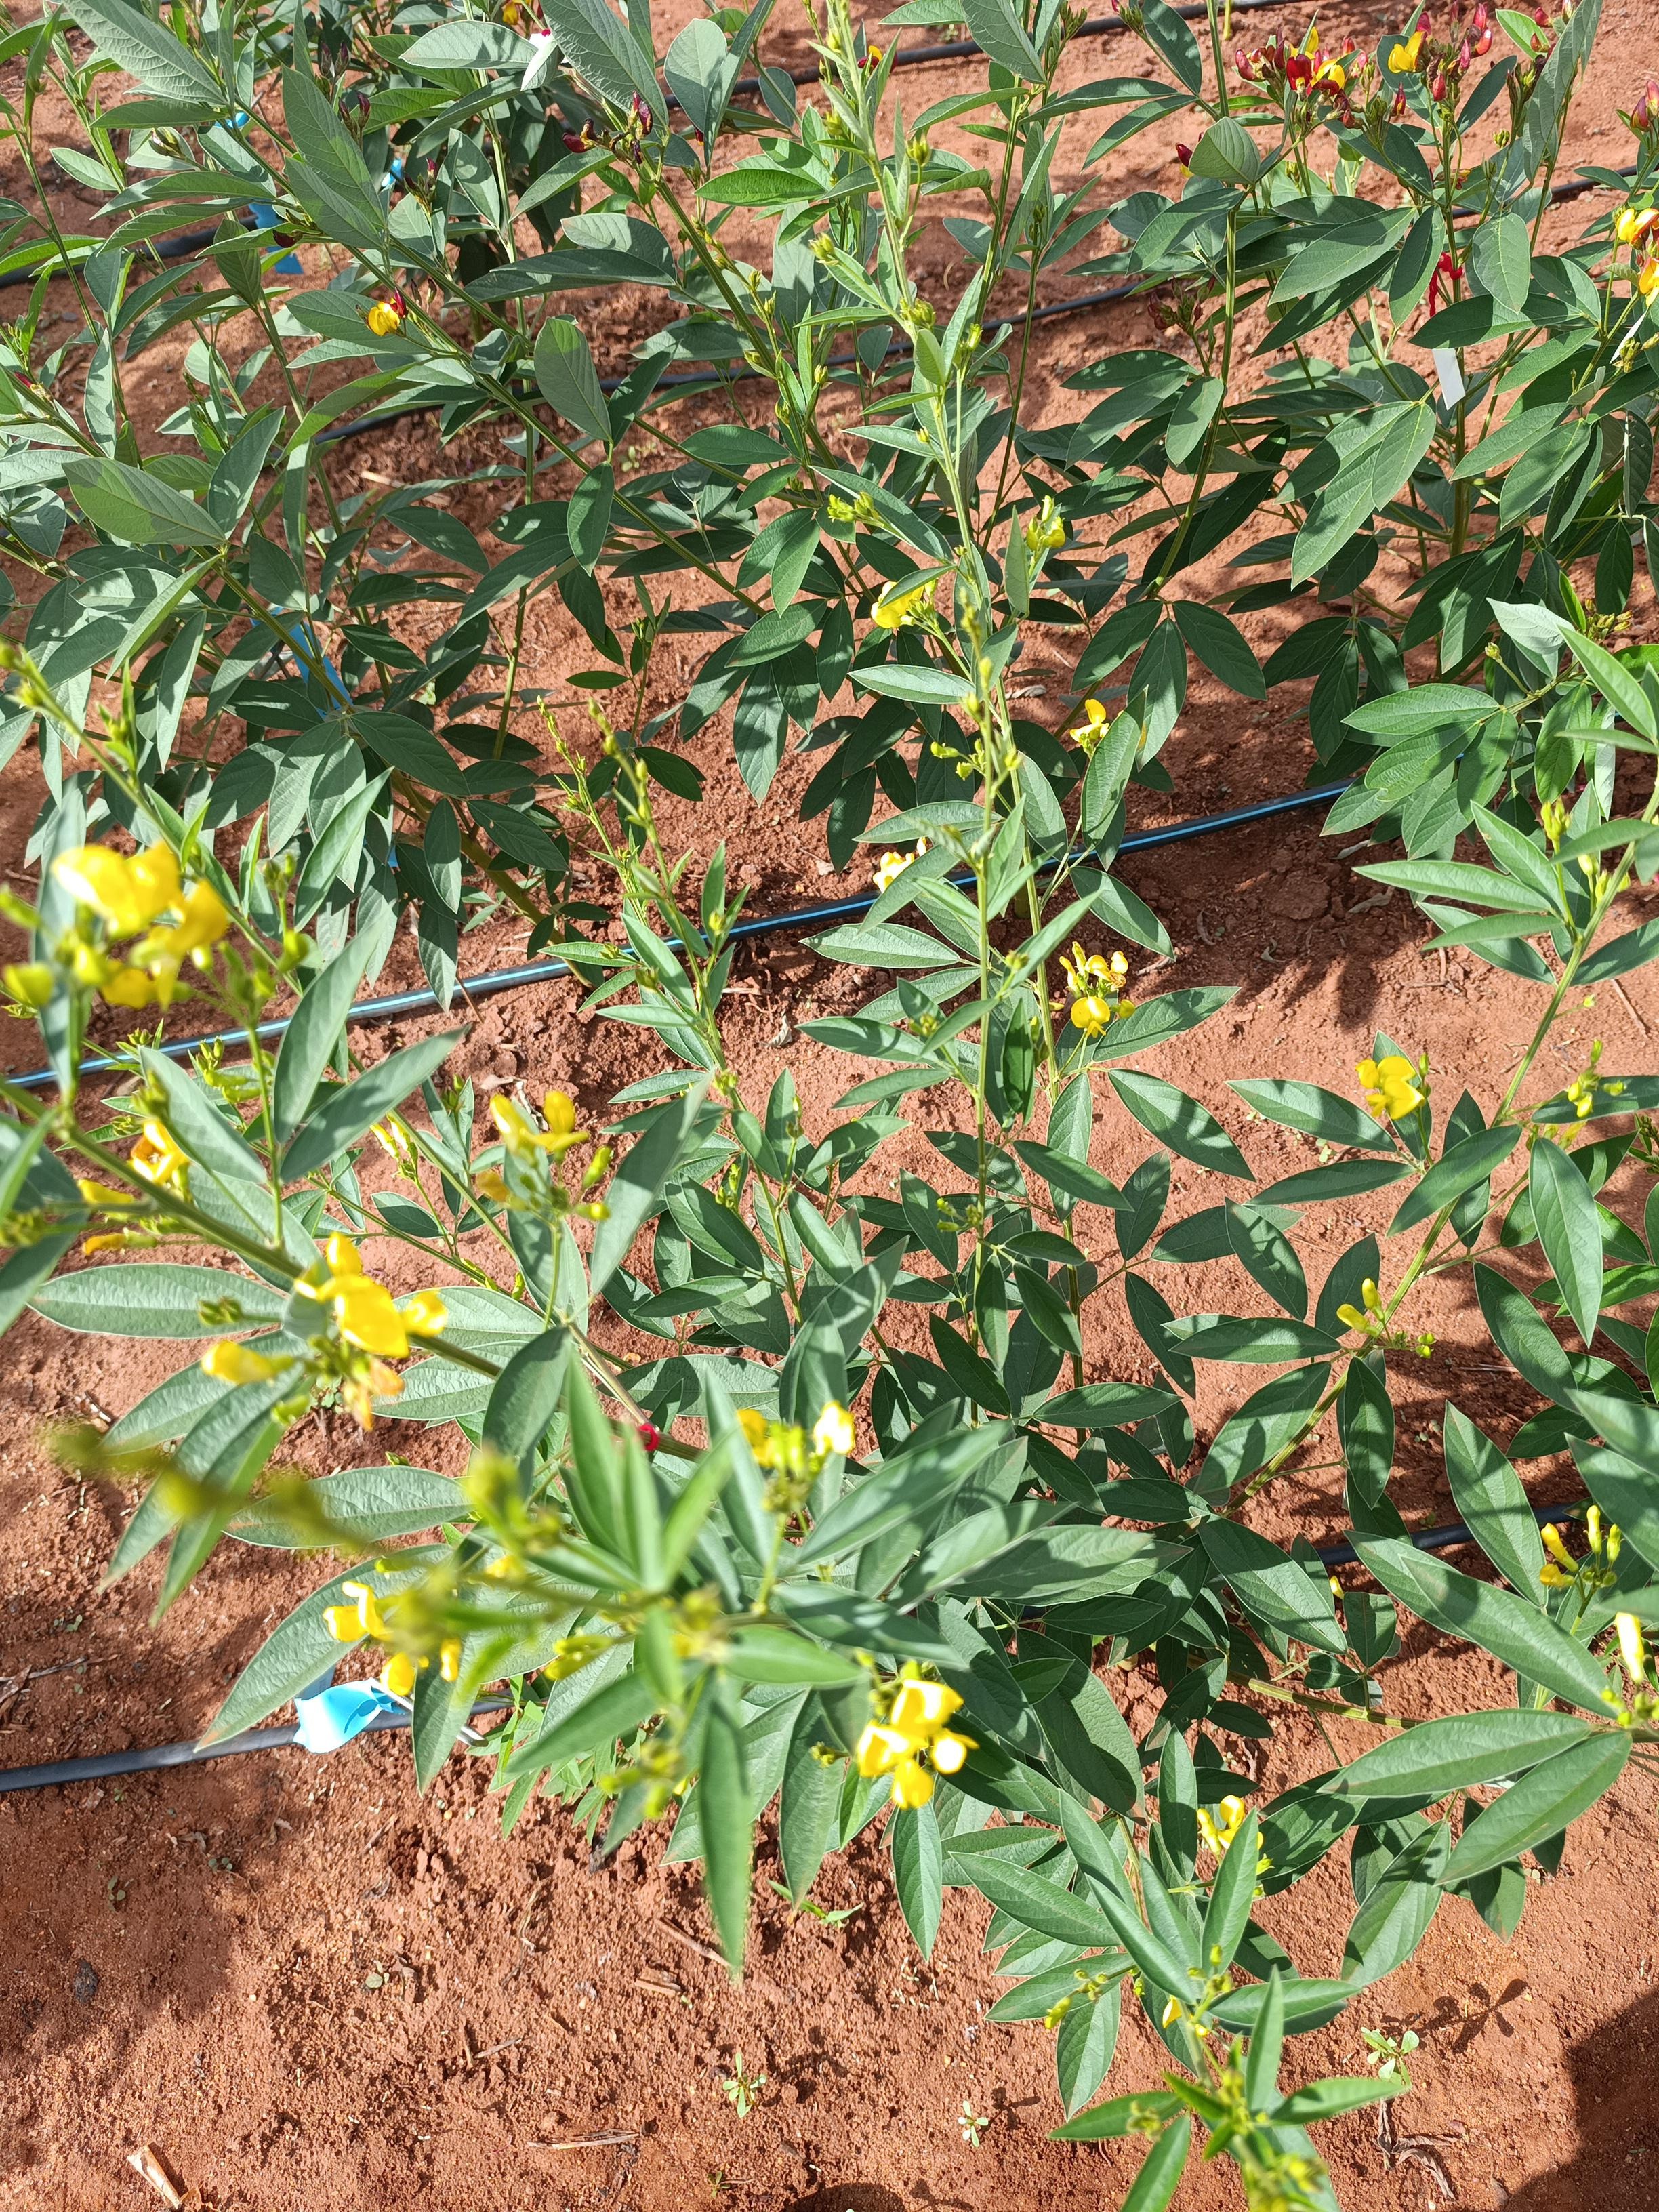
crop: pigeonpea
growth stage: flowering
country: Kenya
